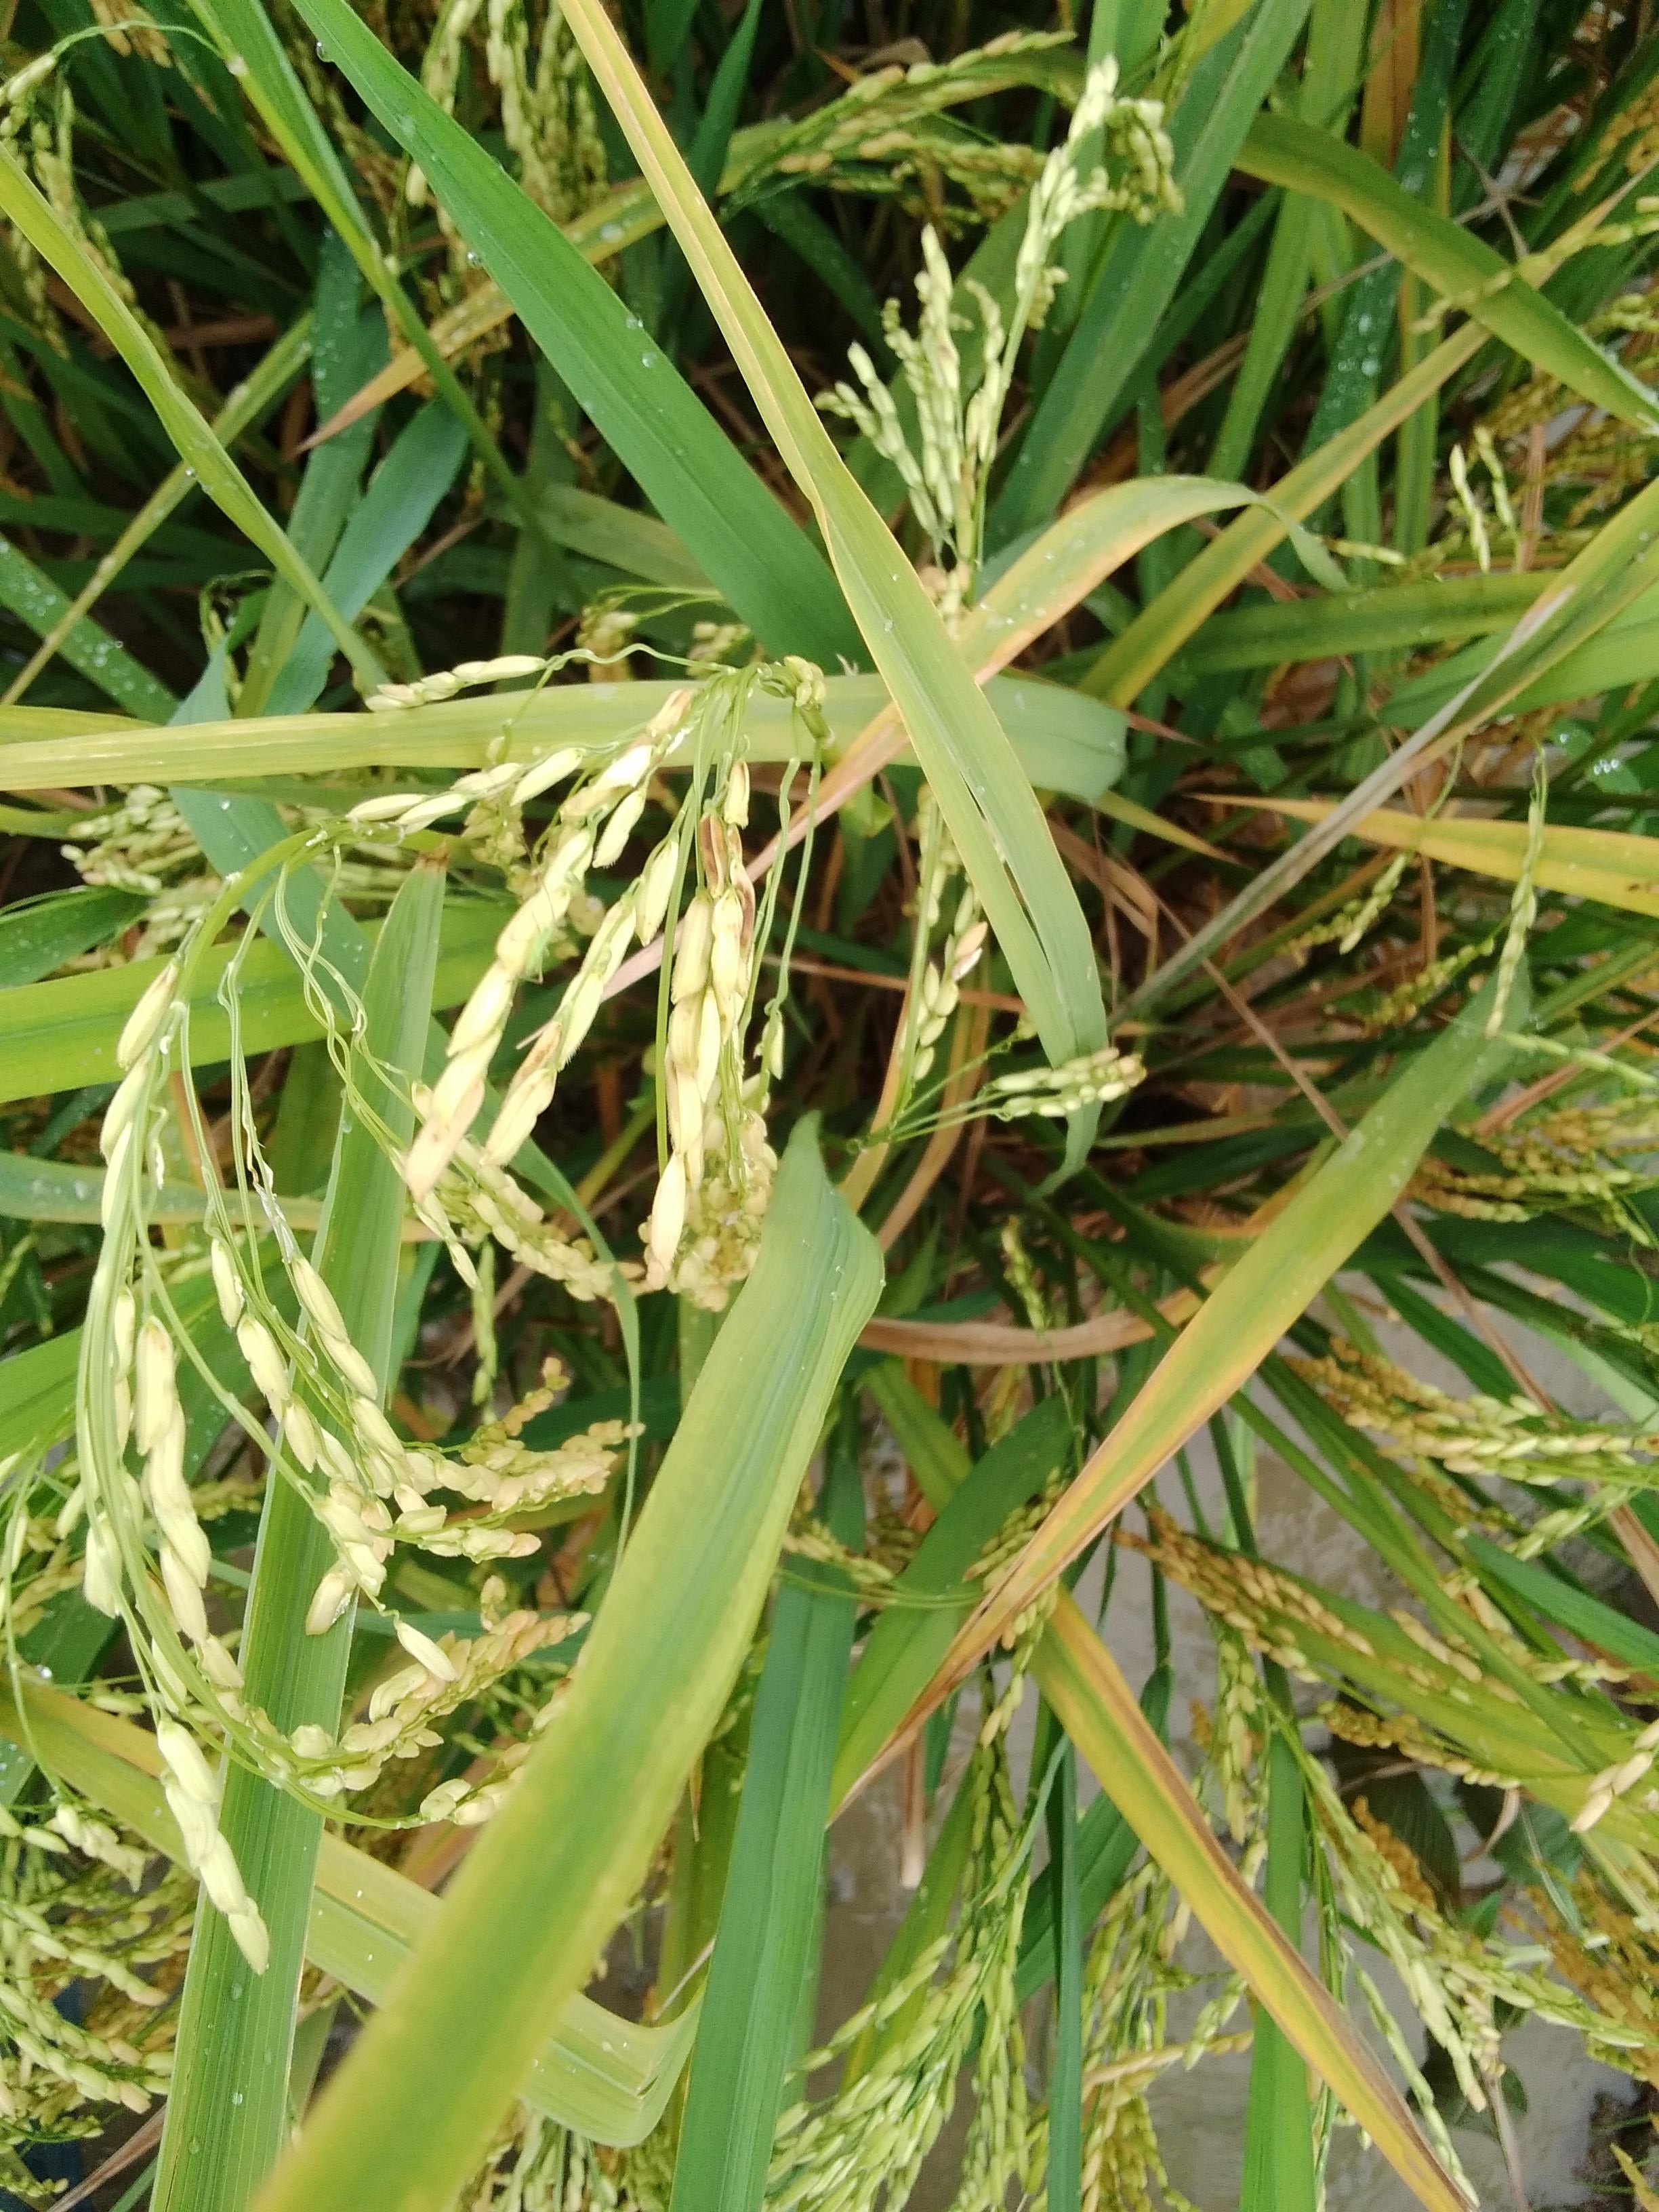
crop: rice
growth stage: ripening
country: Nigeria
